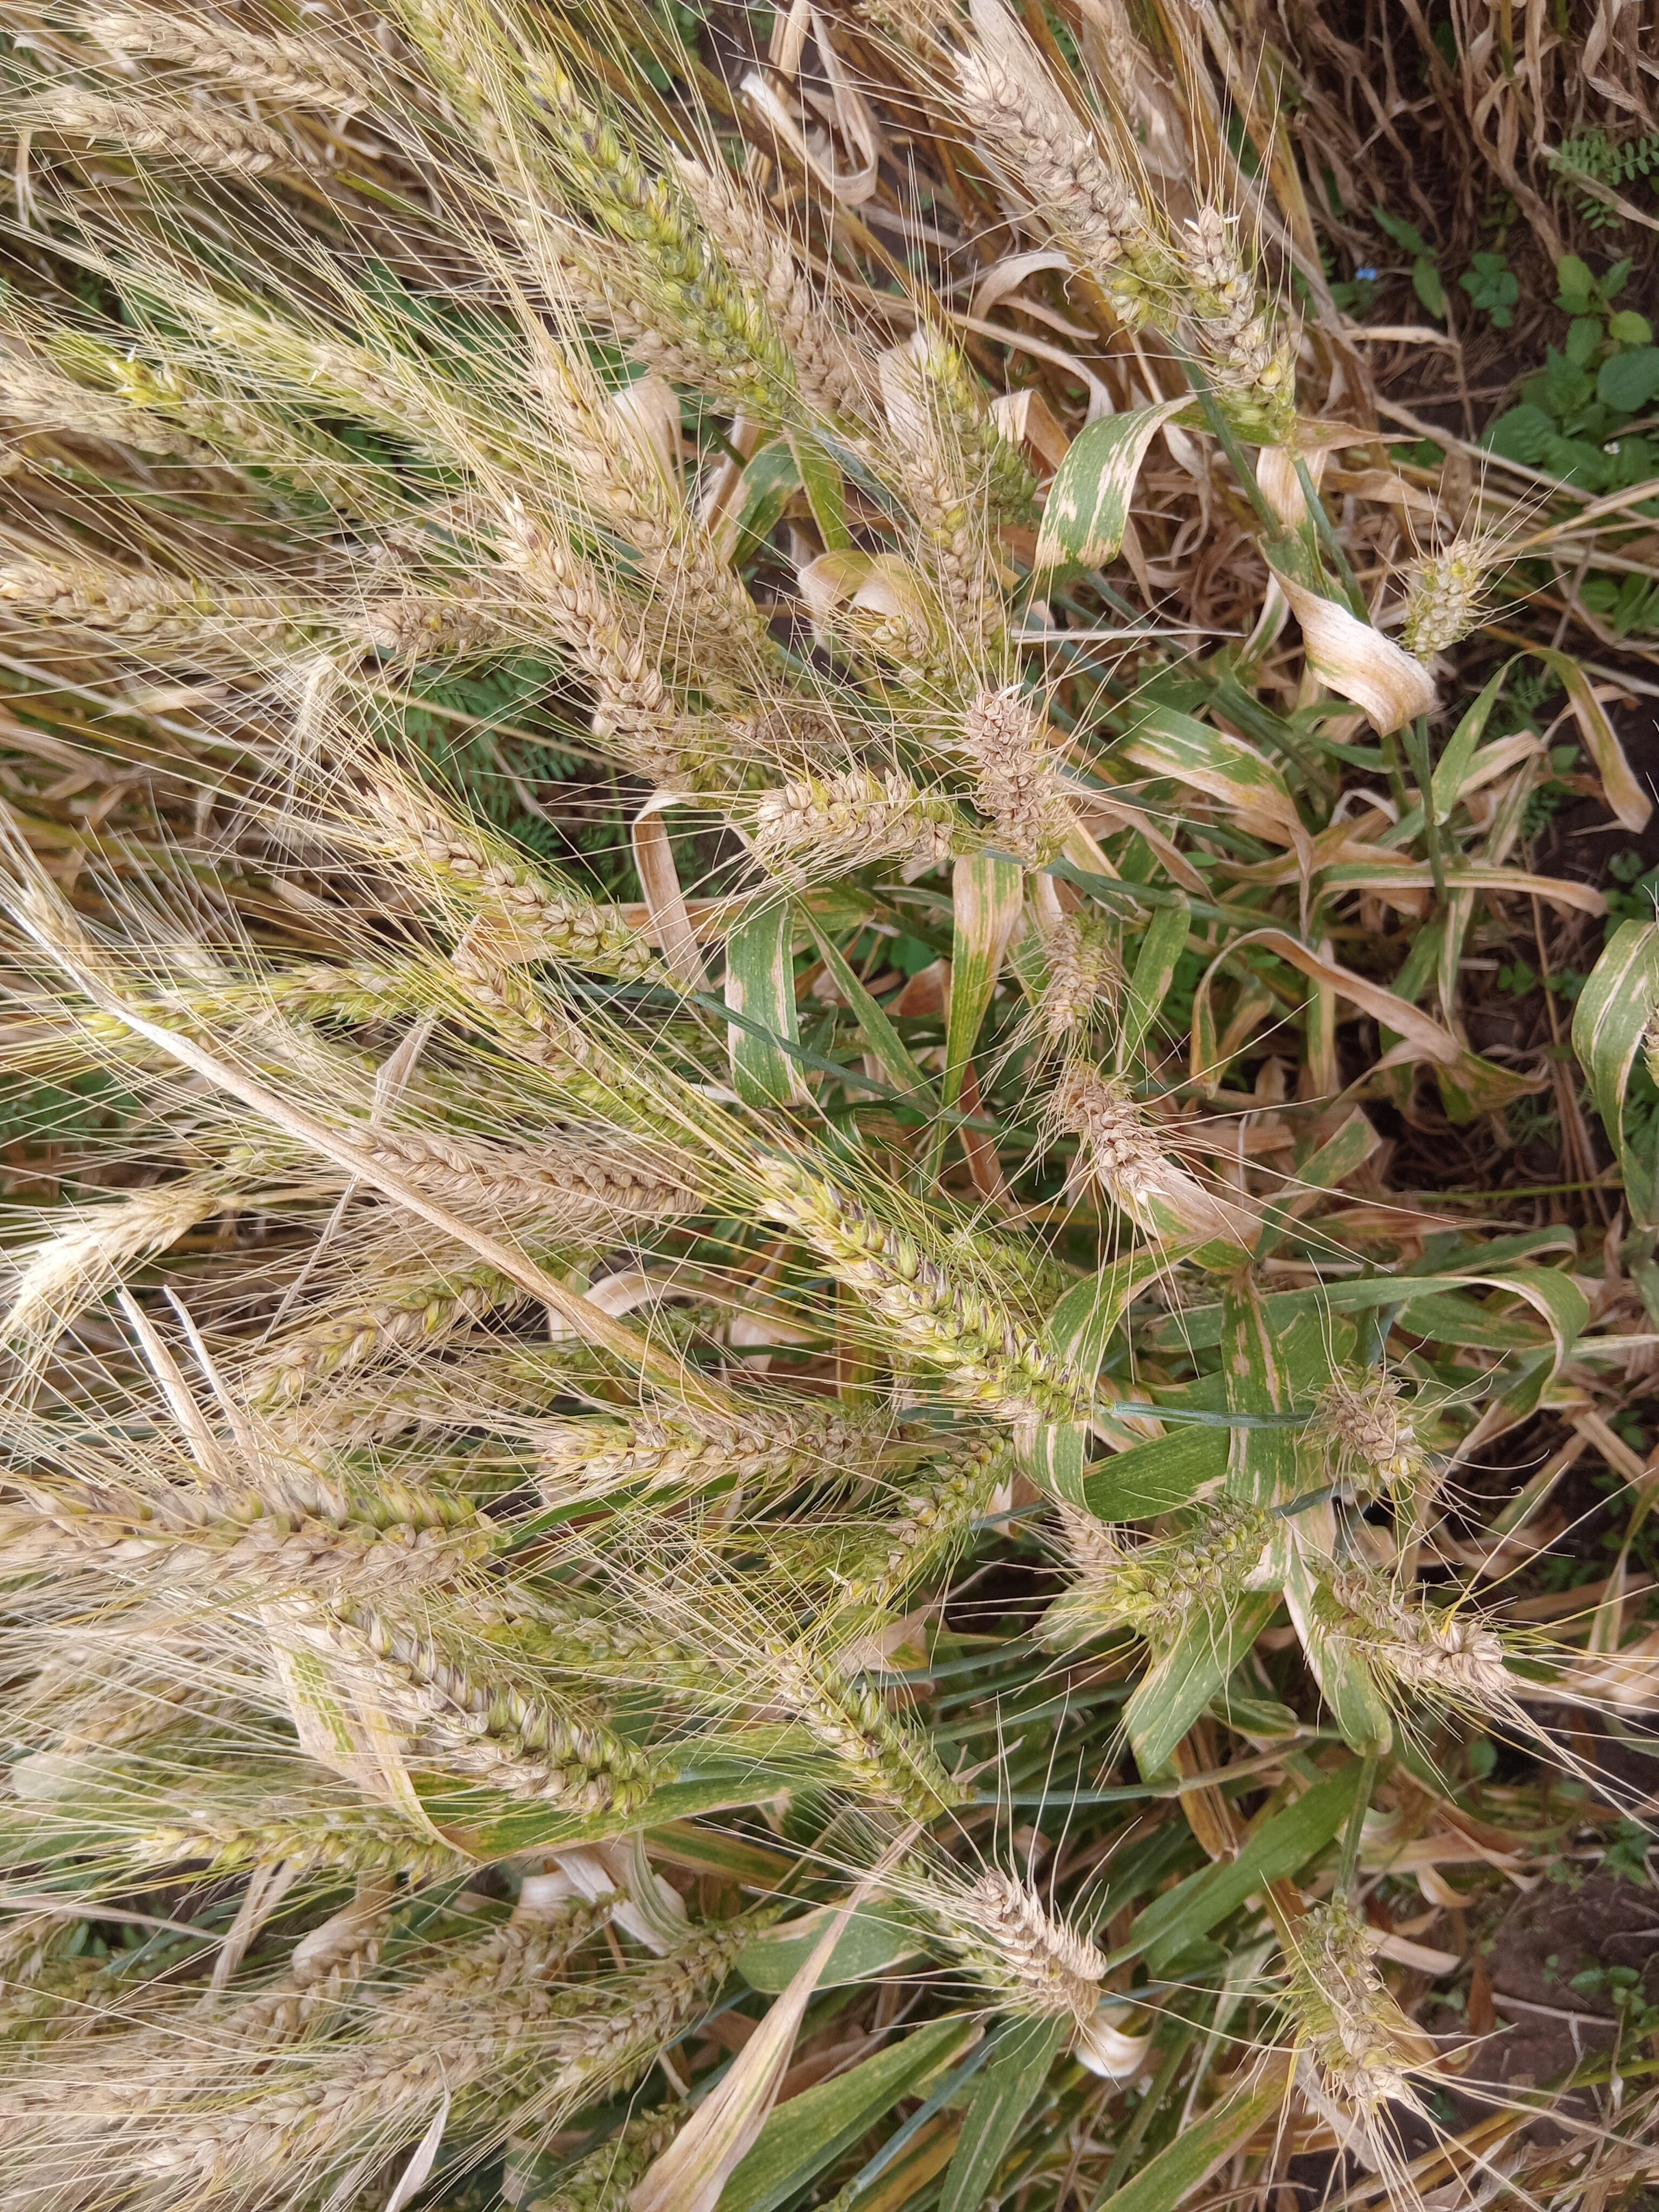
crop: wheat
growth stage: maturity
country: Kenya
